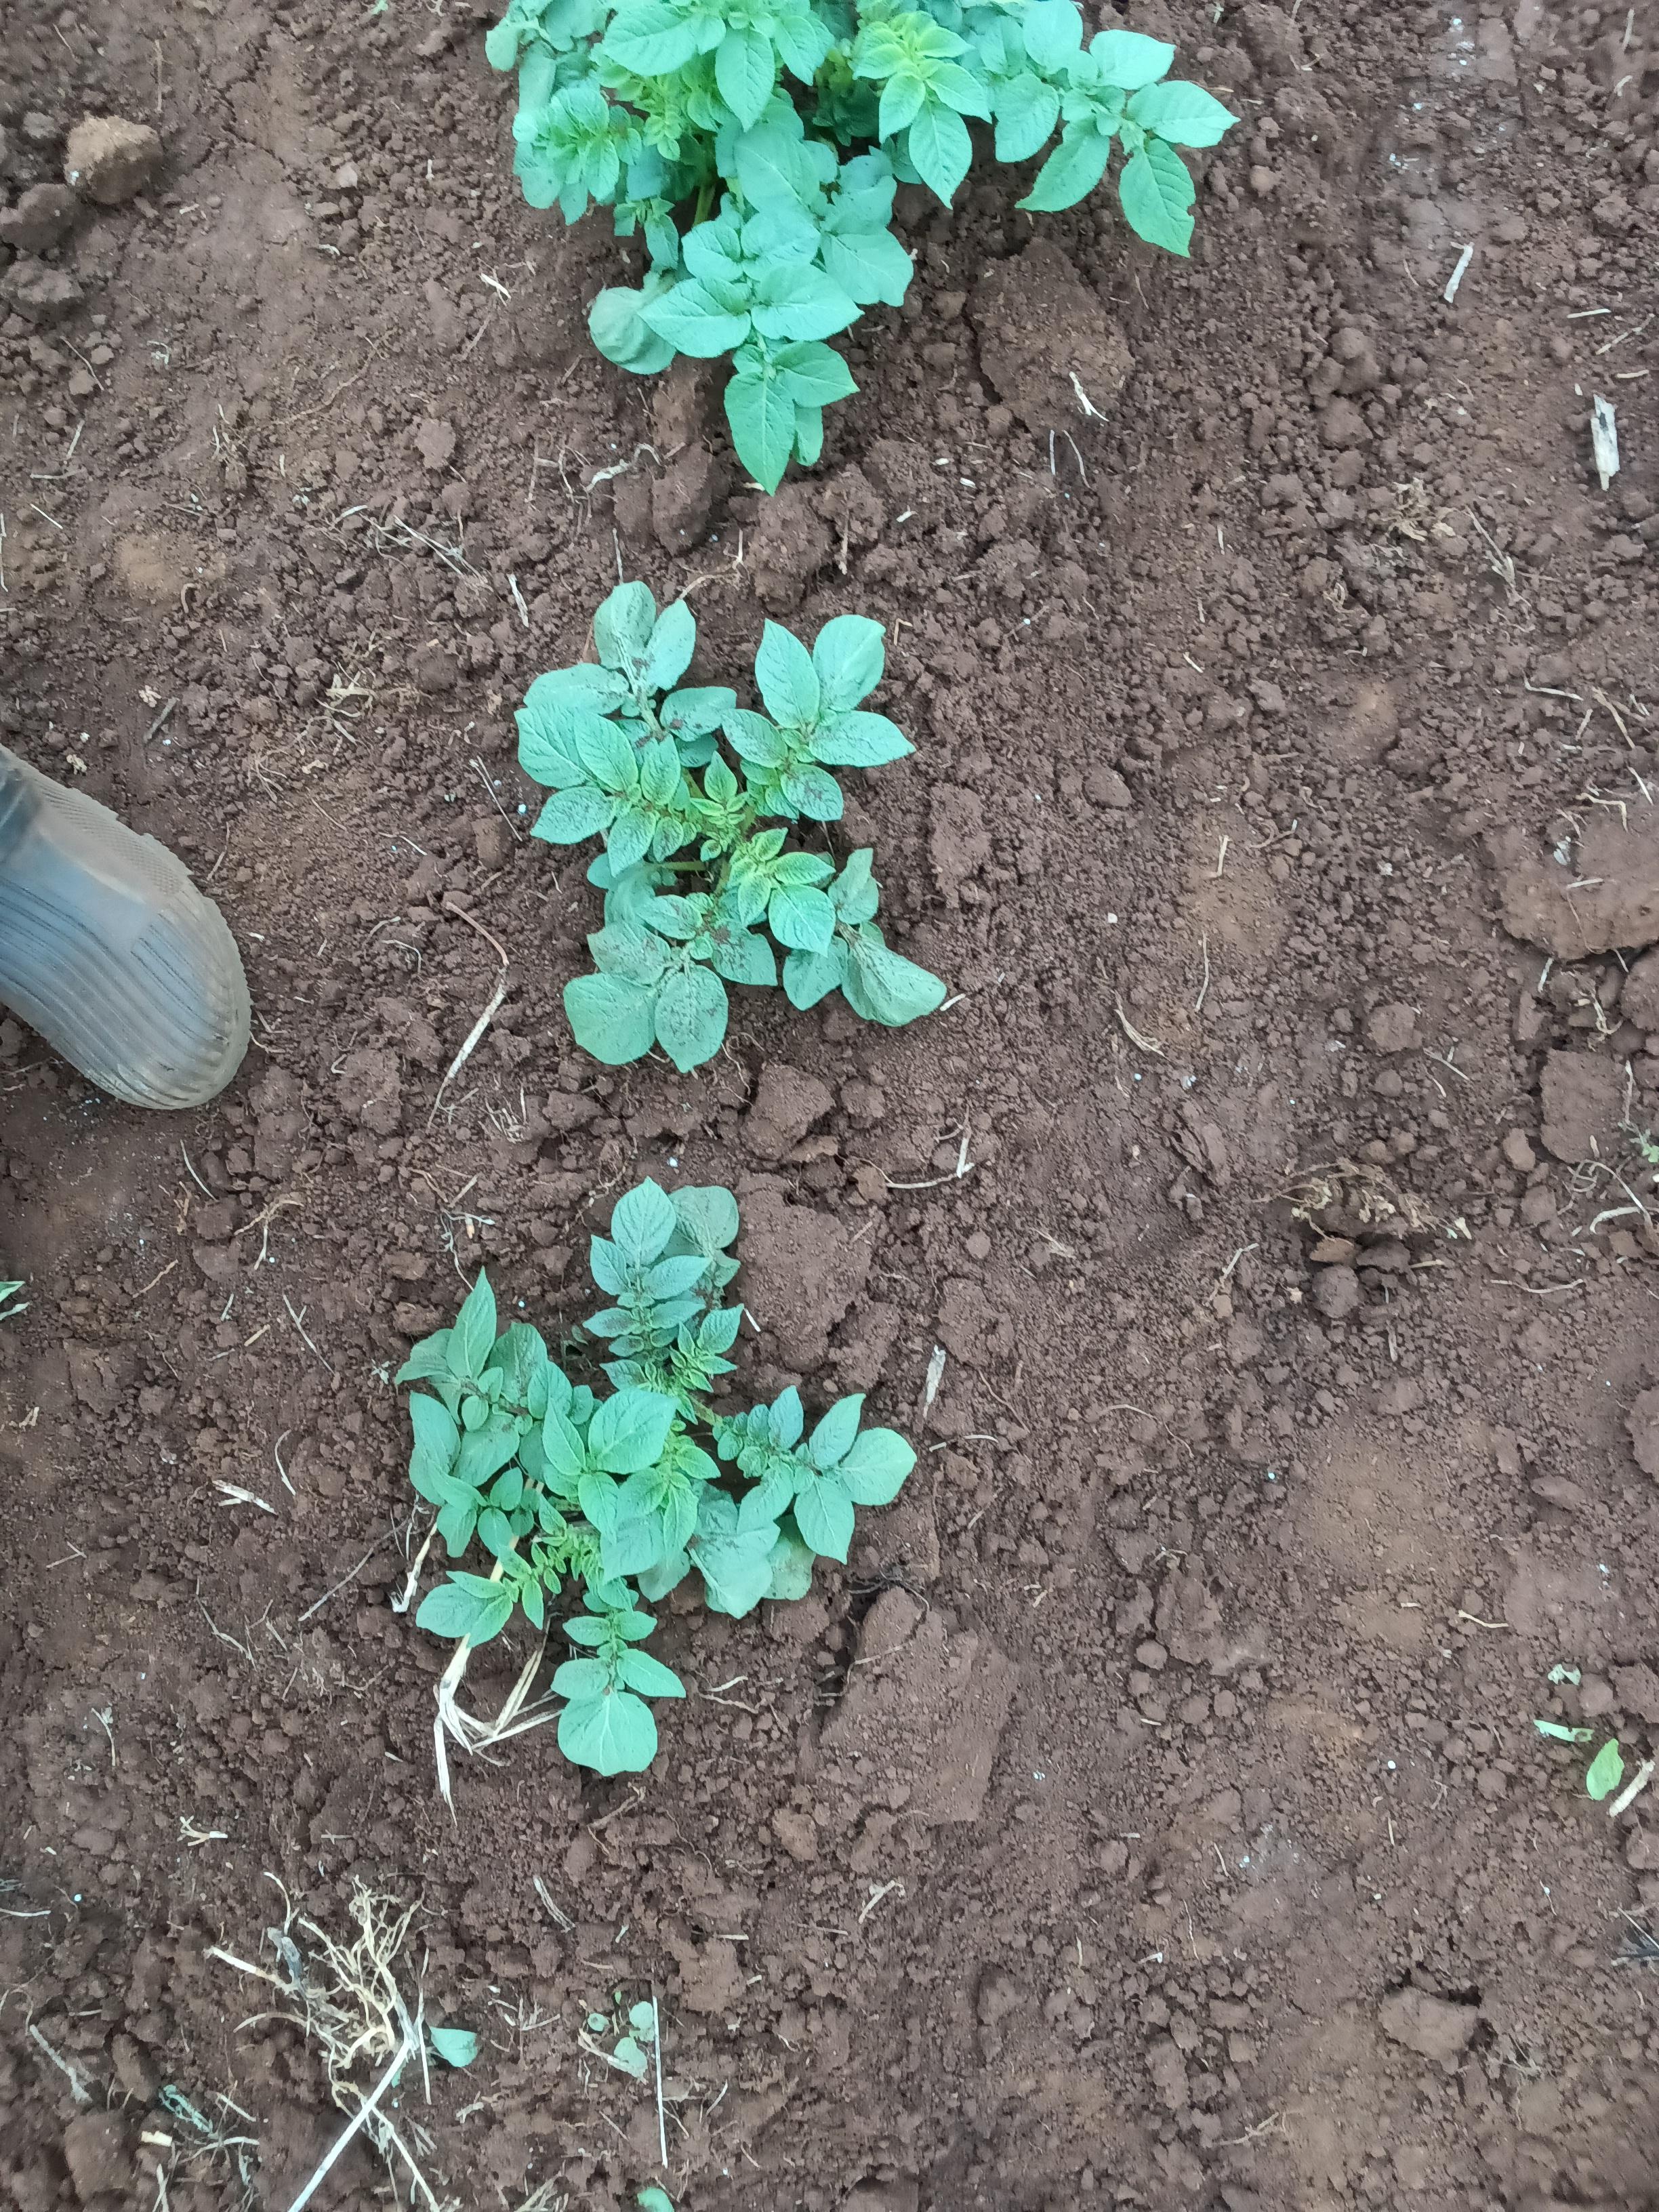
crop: potato
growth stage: emergence
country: Kenya
